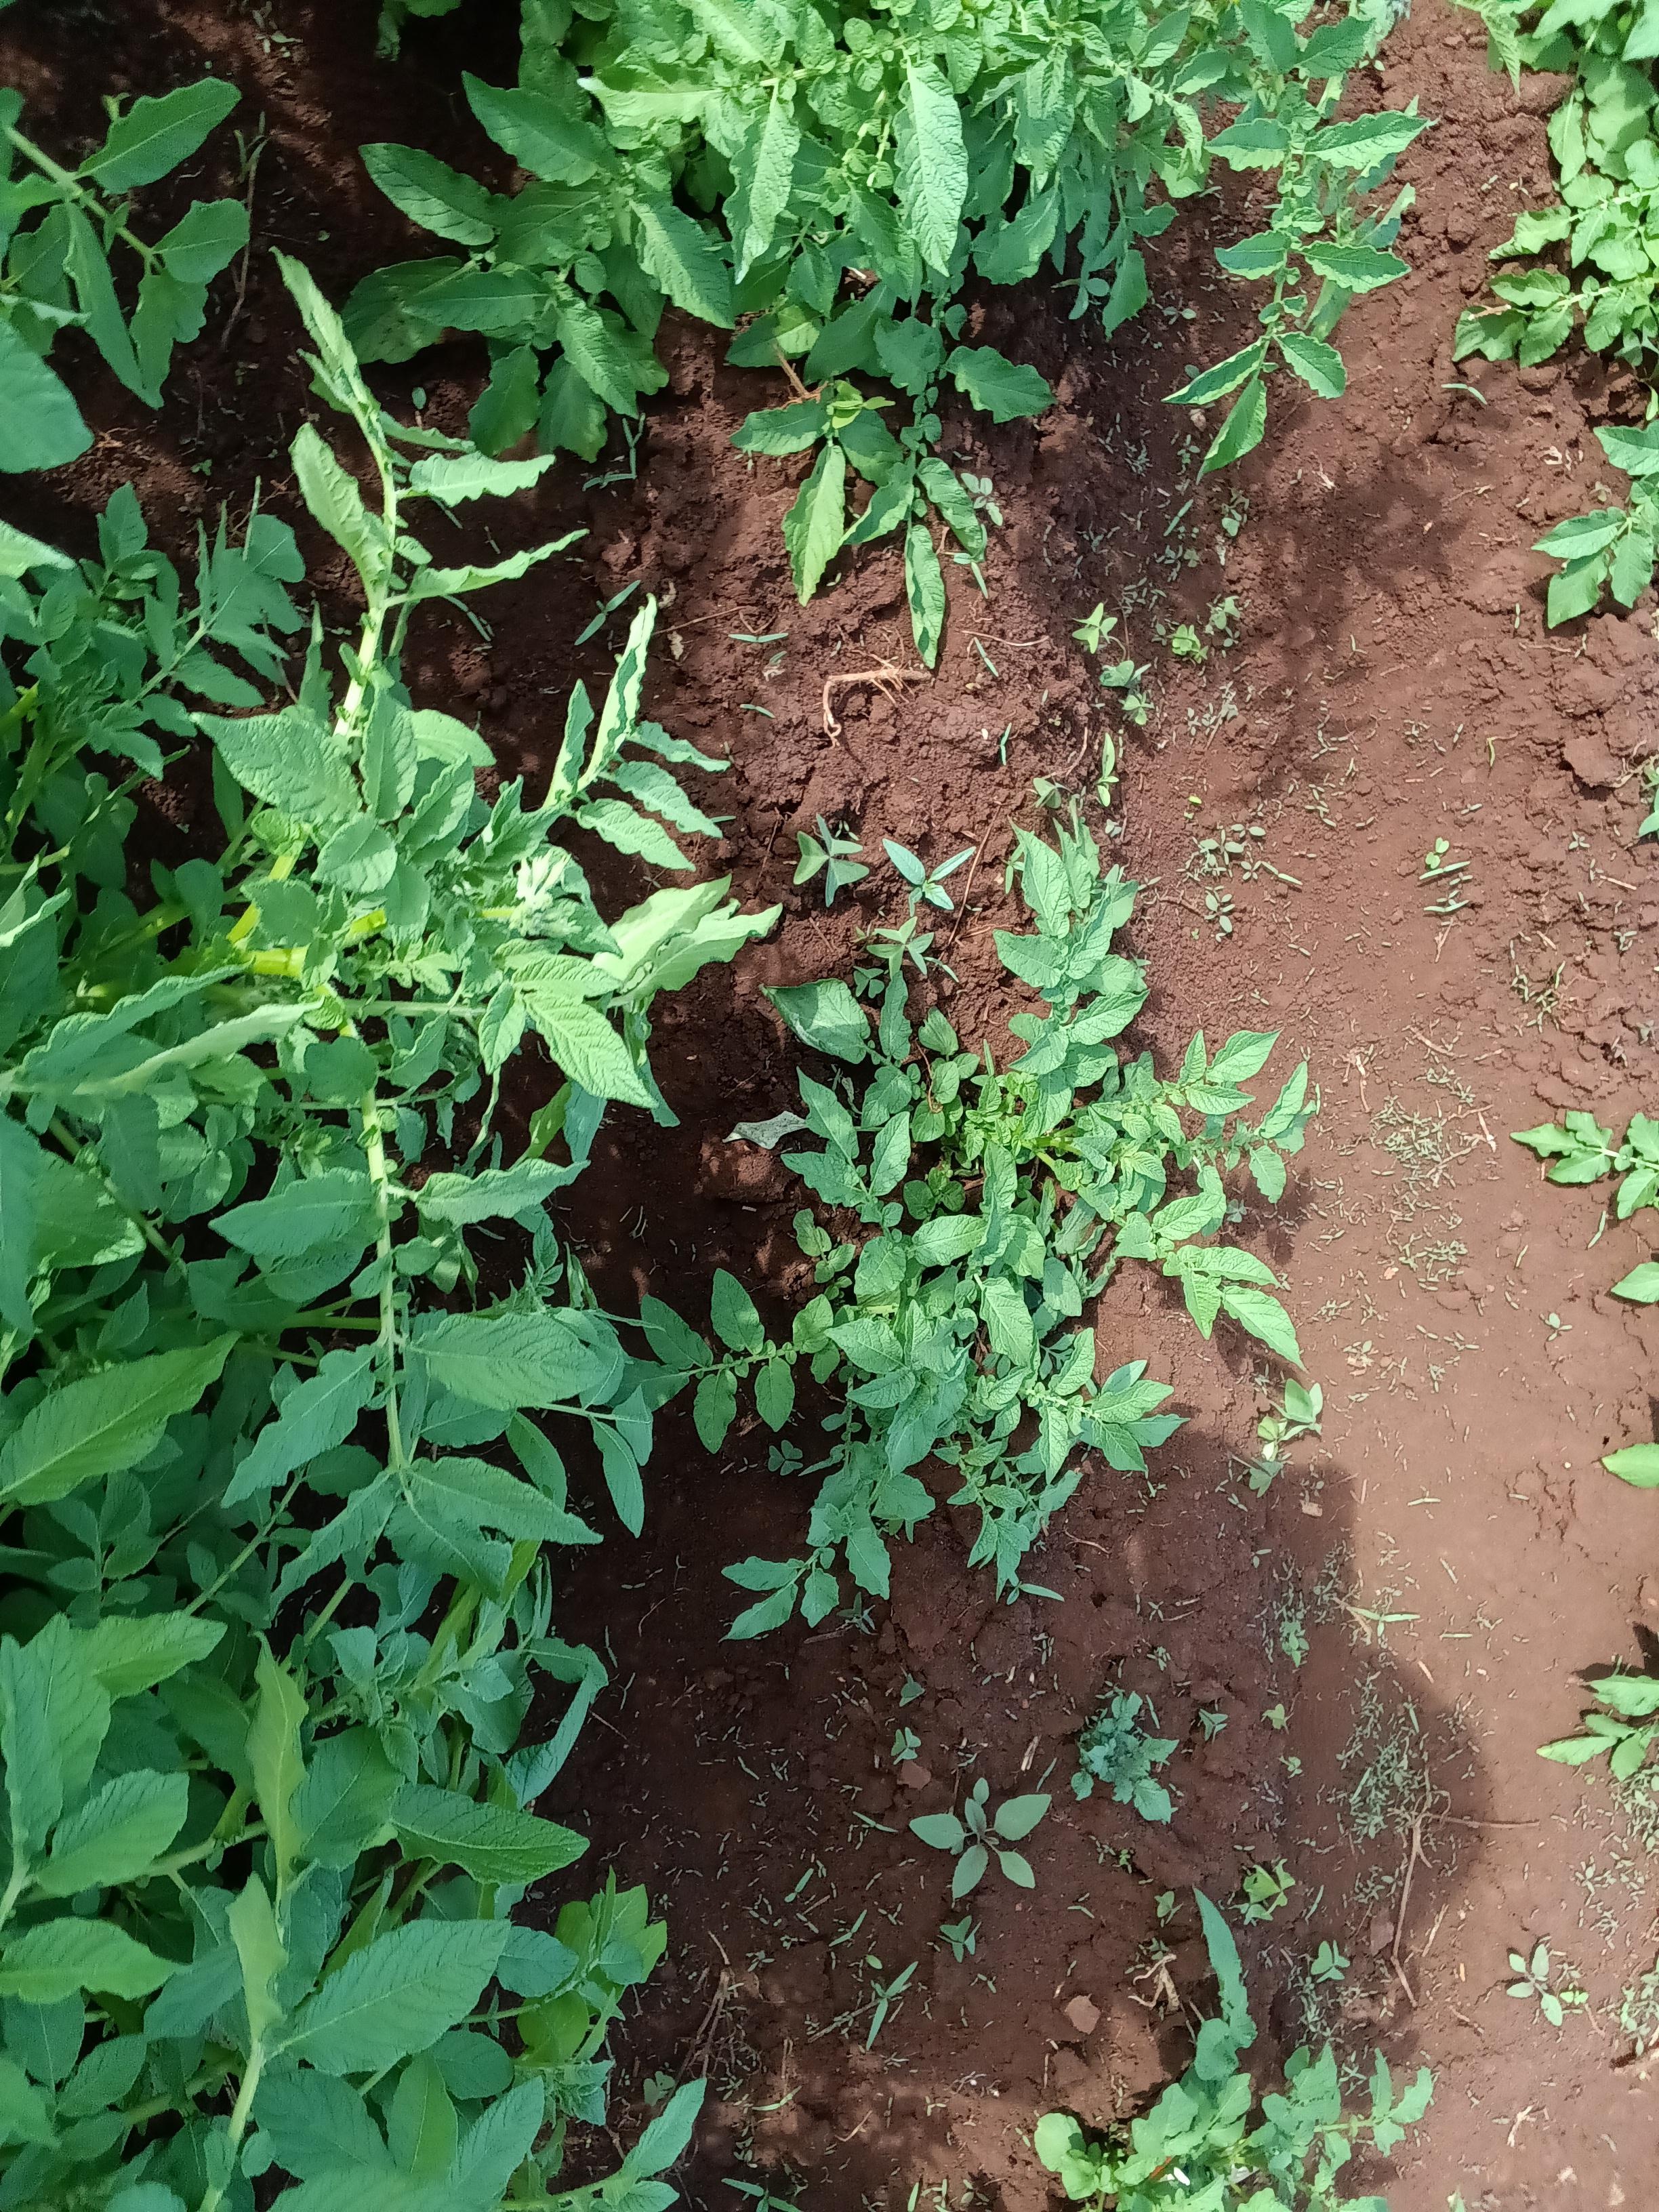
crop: potato
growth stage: vegetative
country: Kenya
